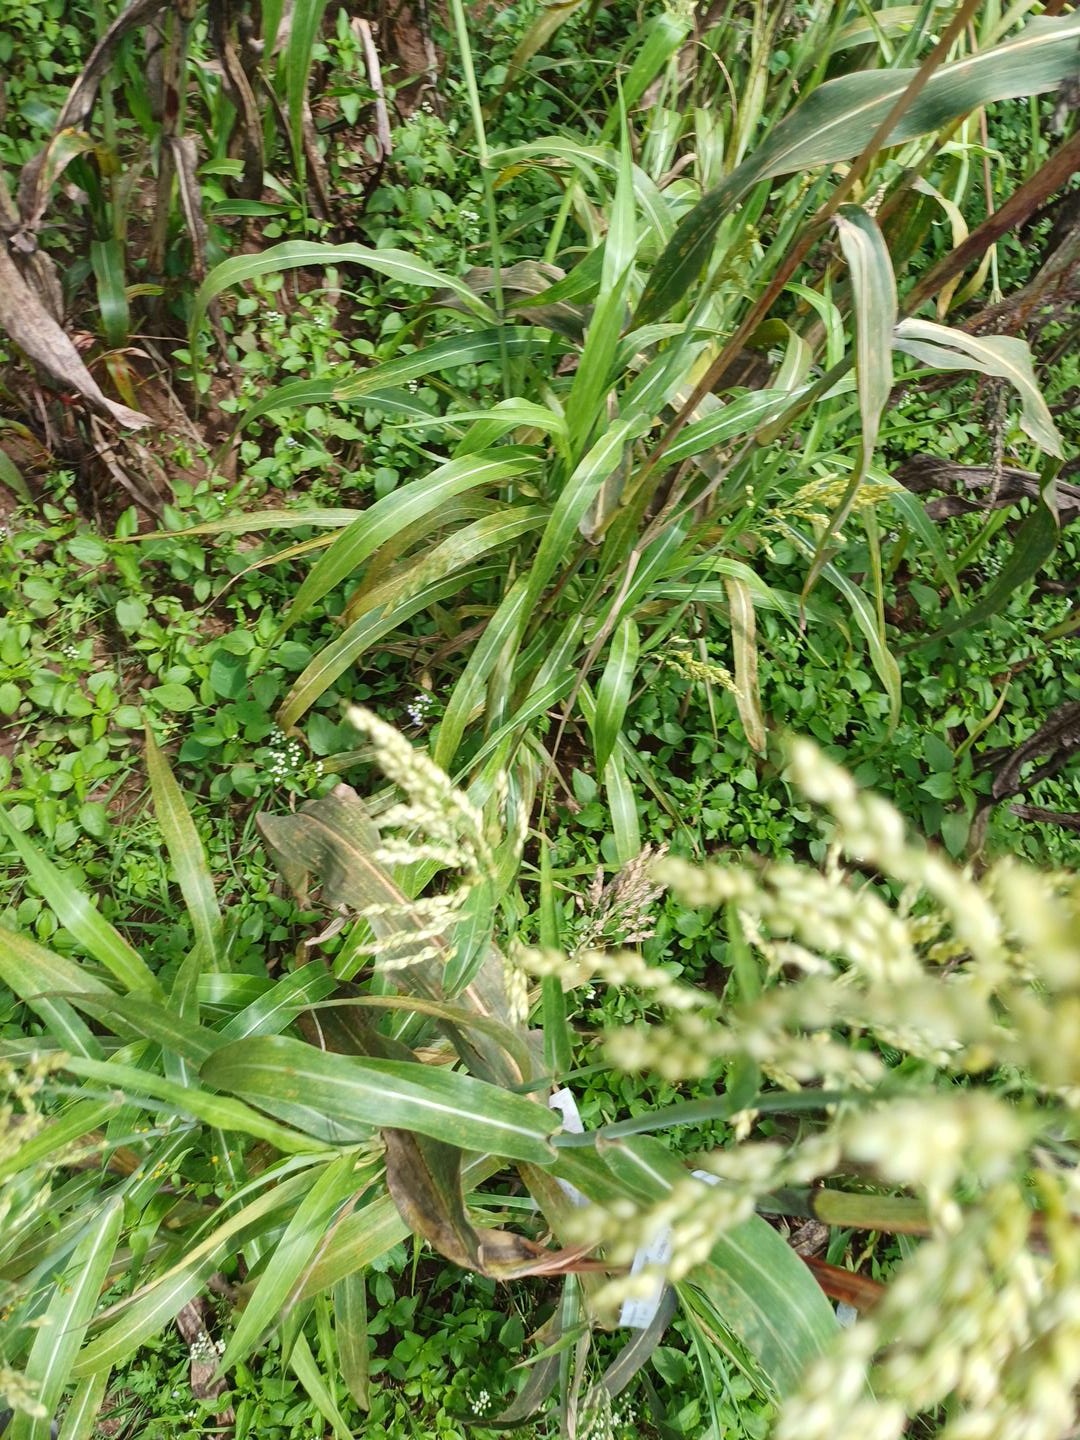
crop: sorghum
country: Kenya
